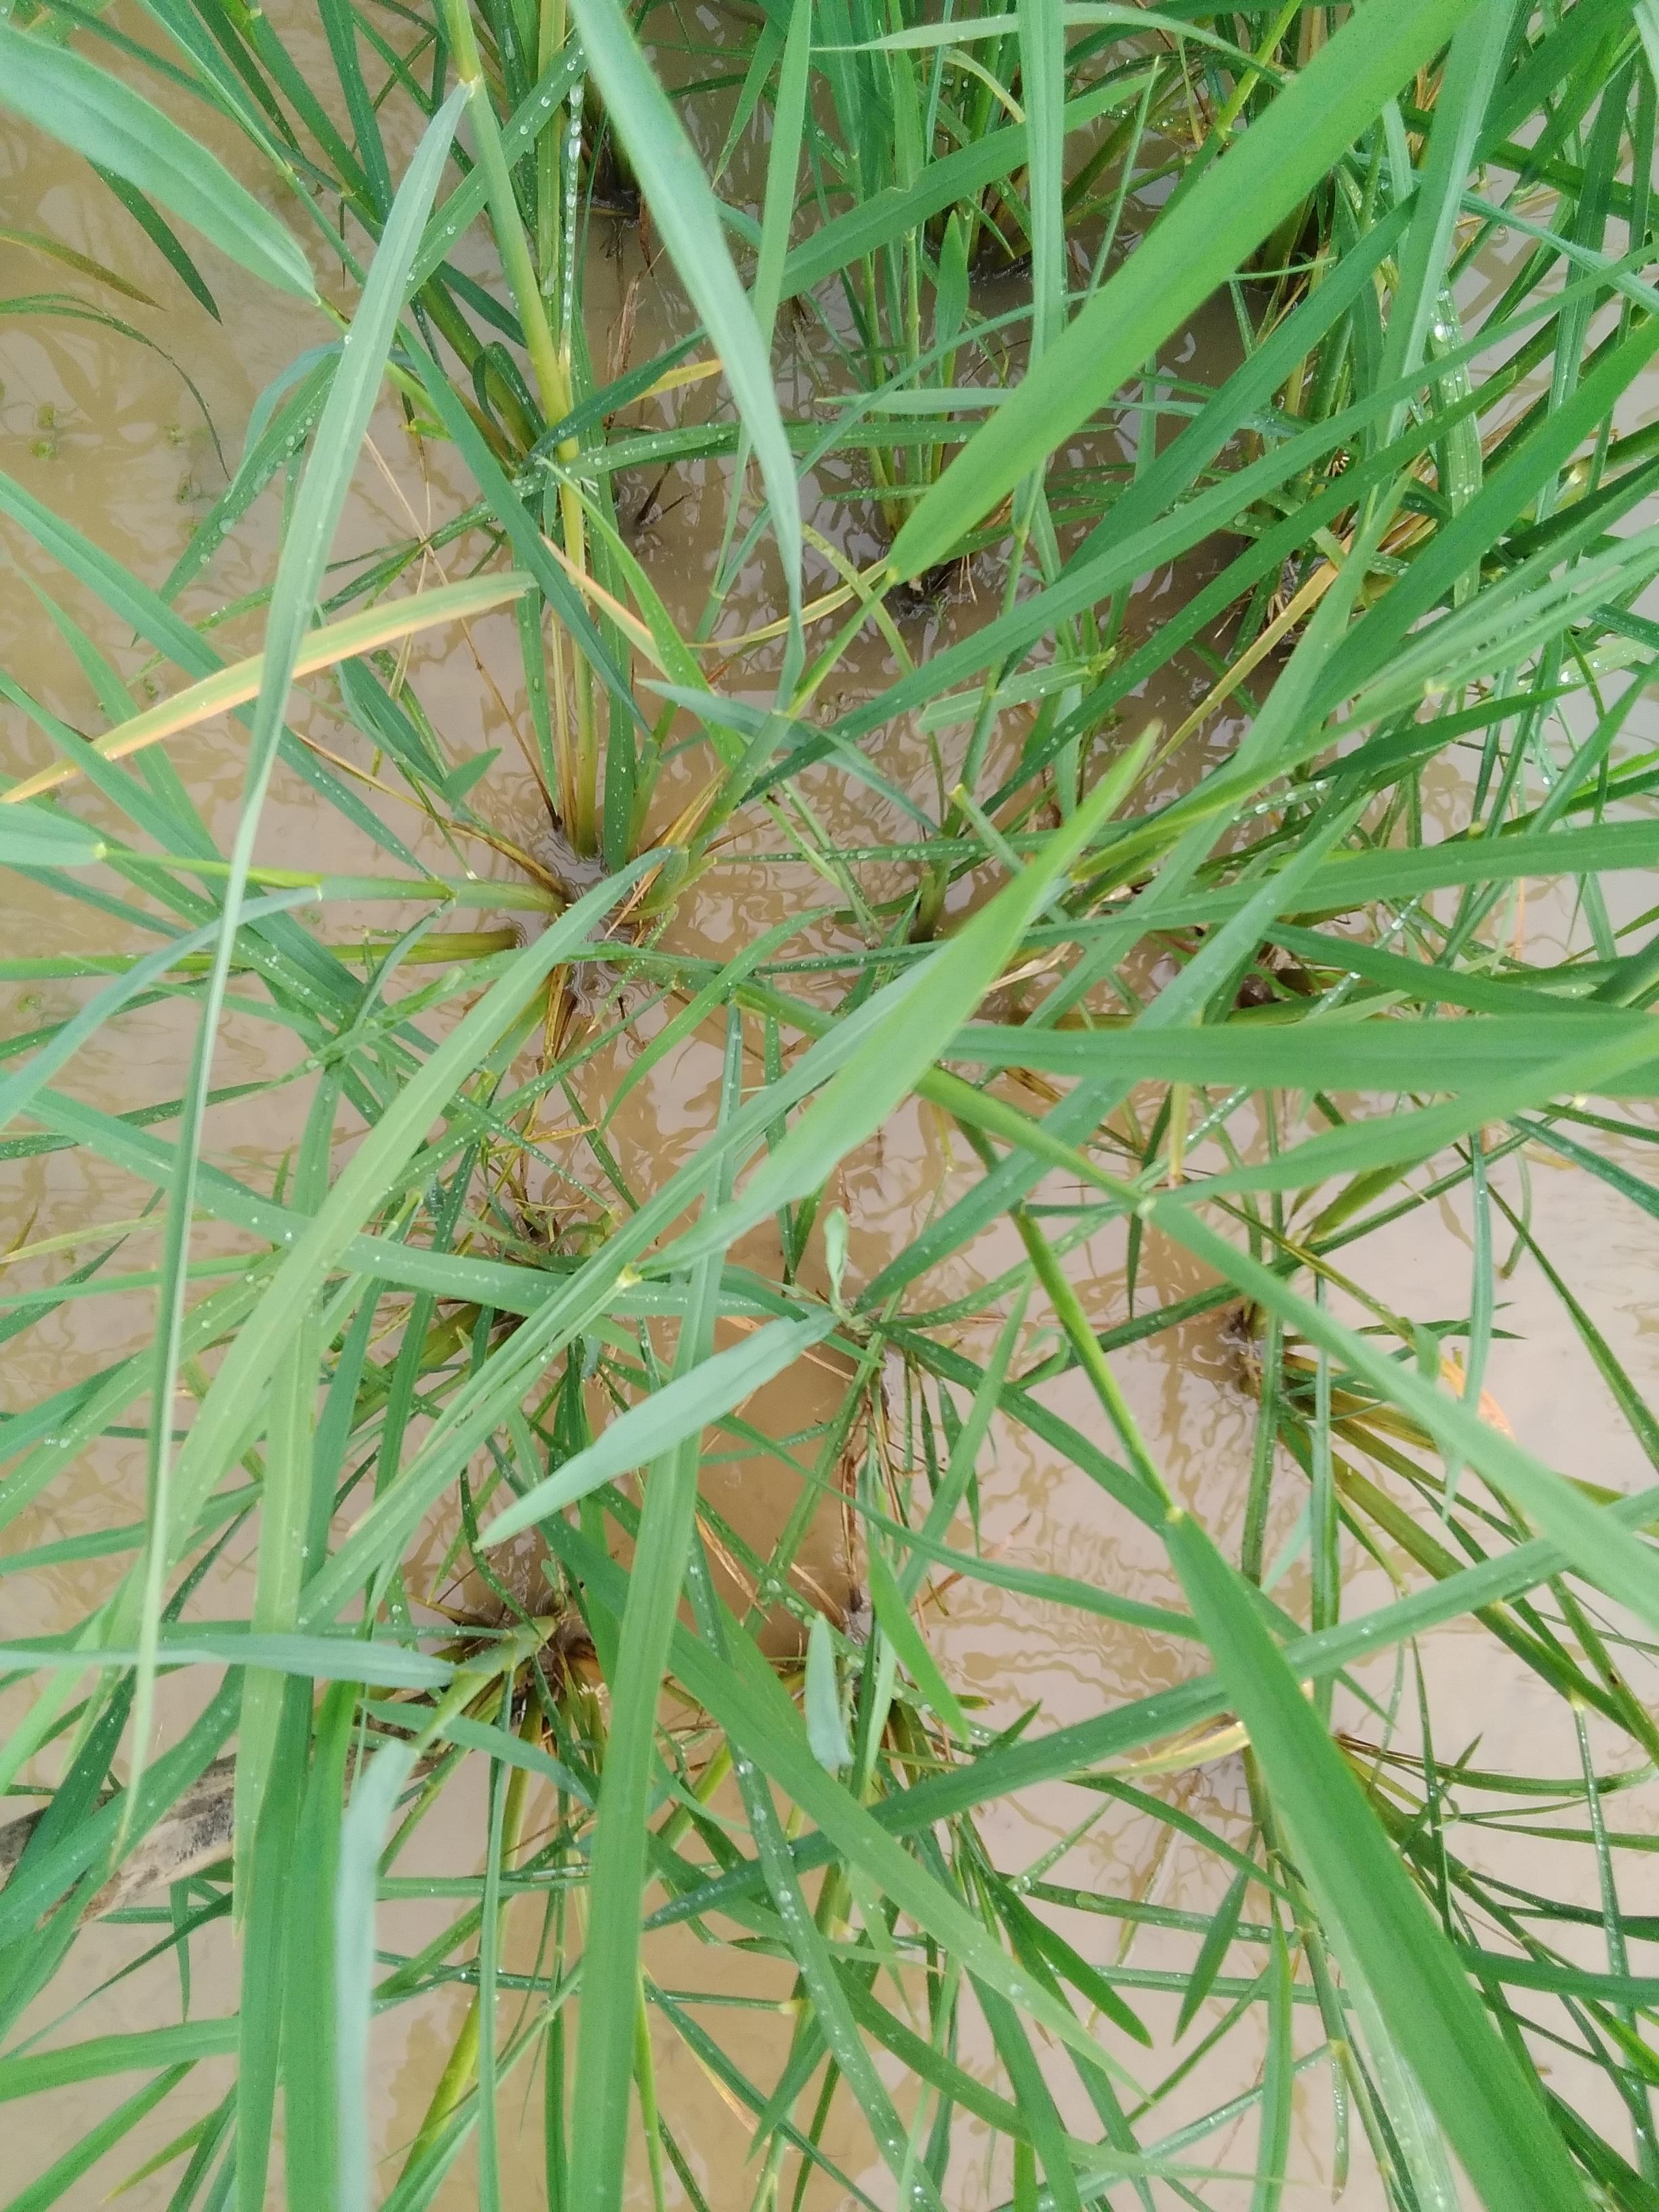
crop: rice
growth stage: booting
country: Nigeria
